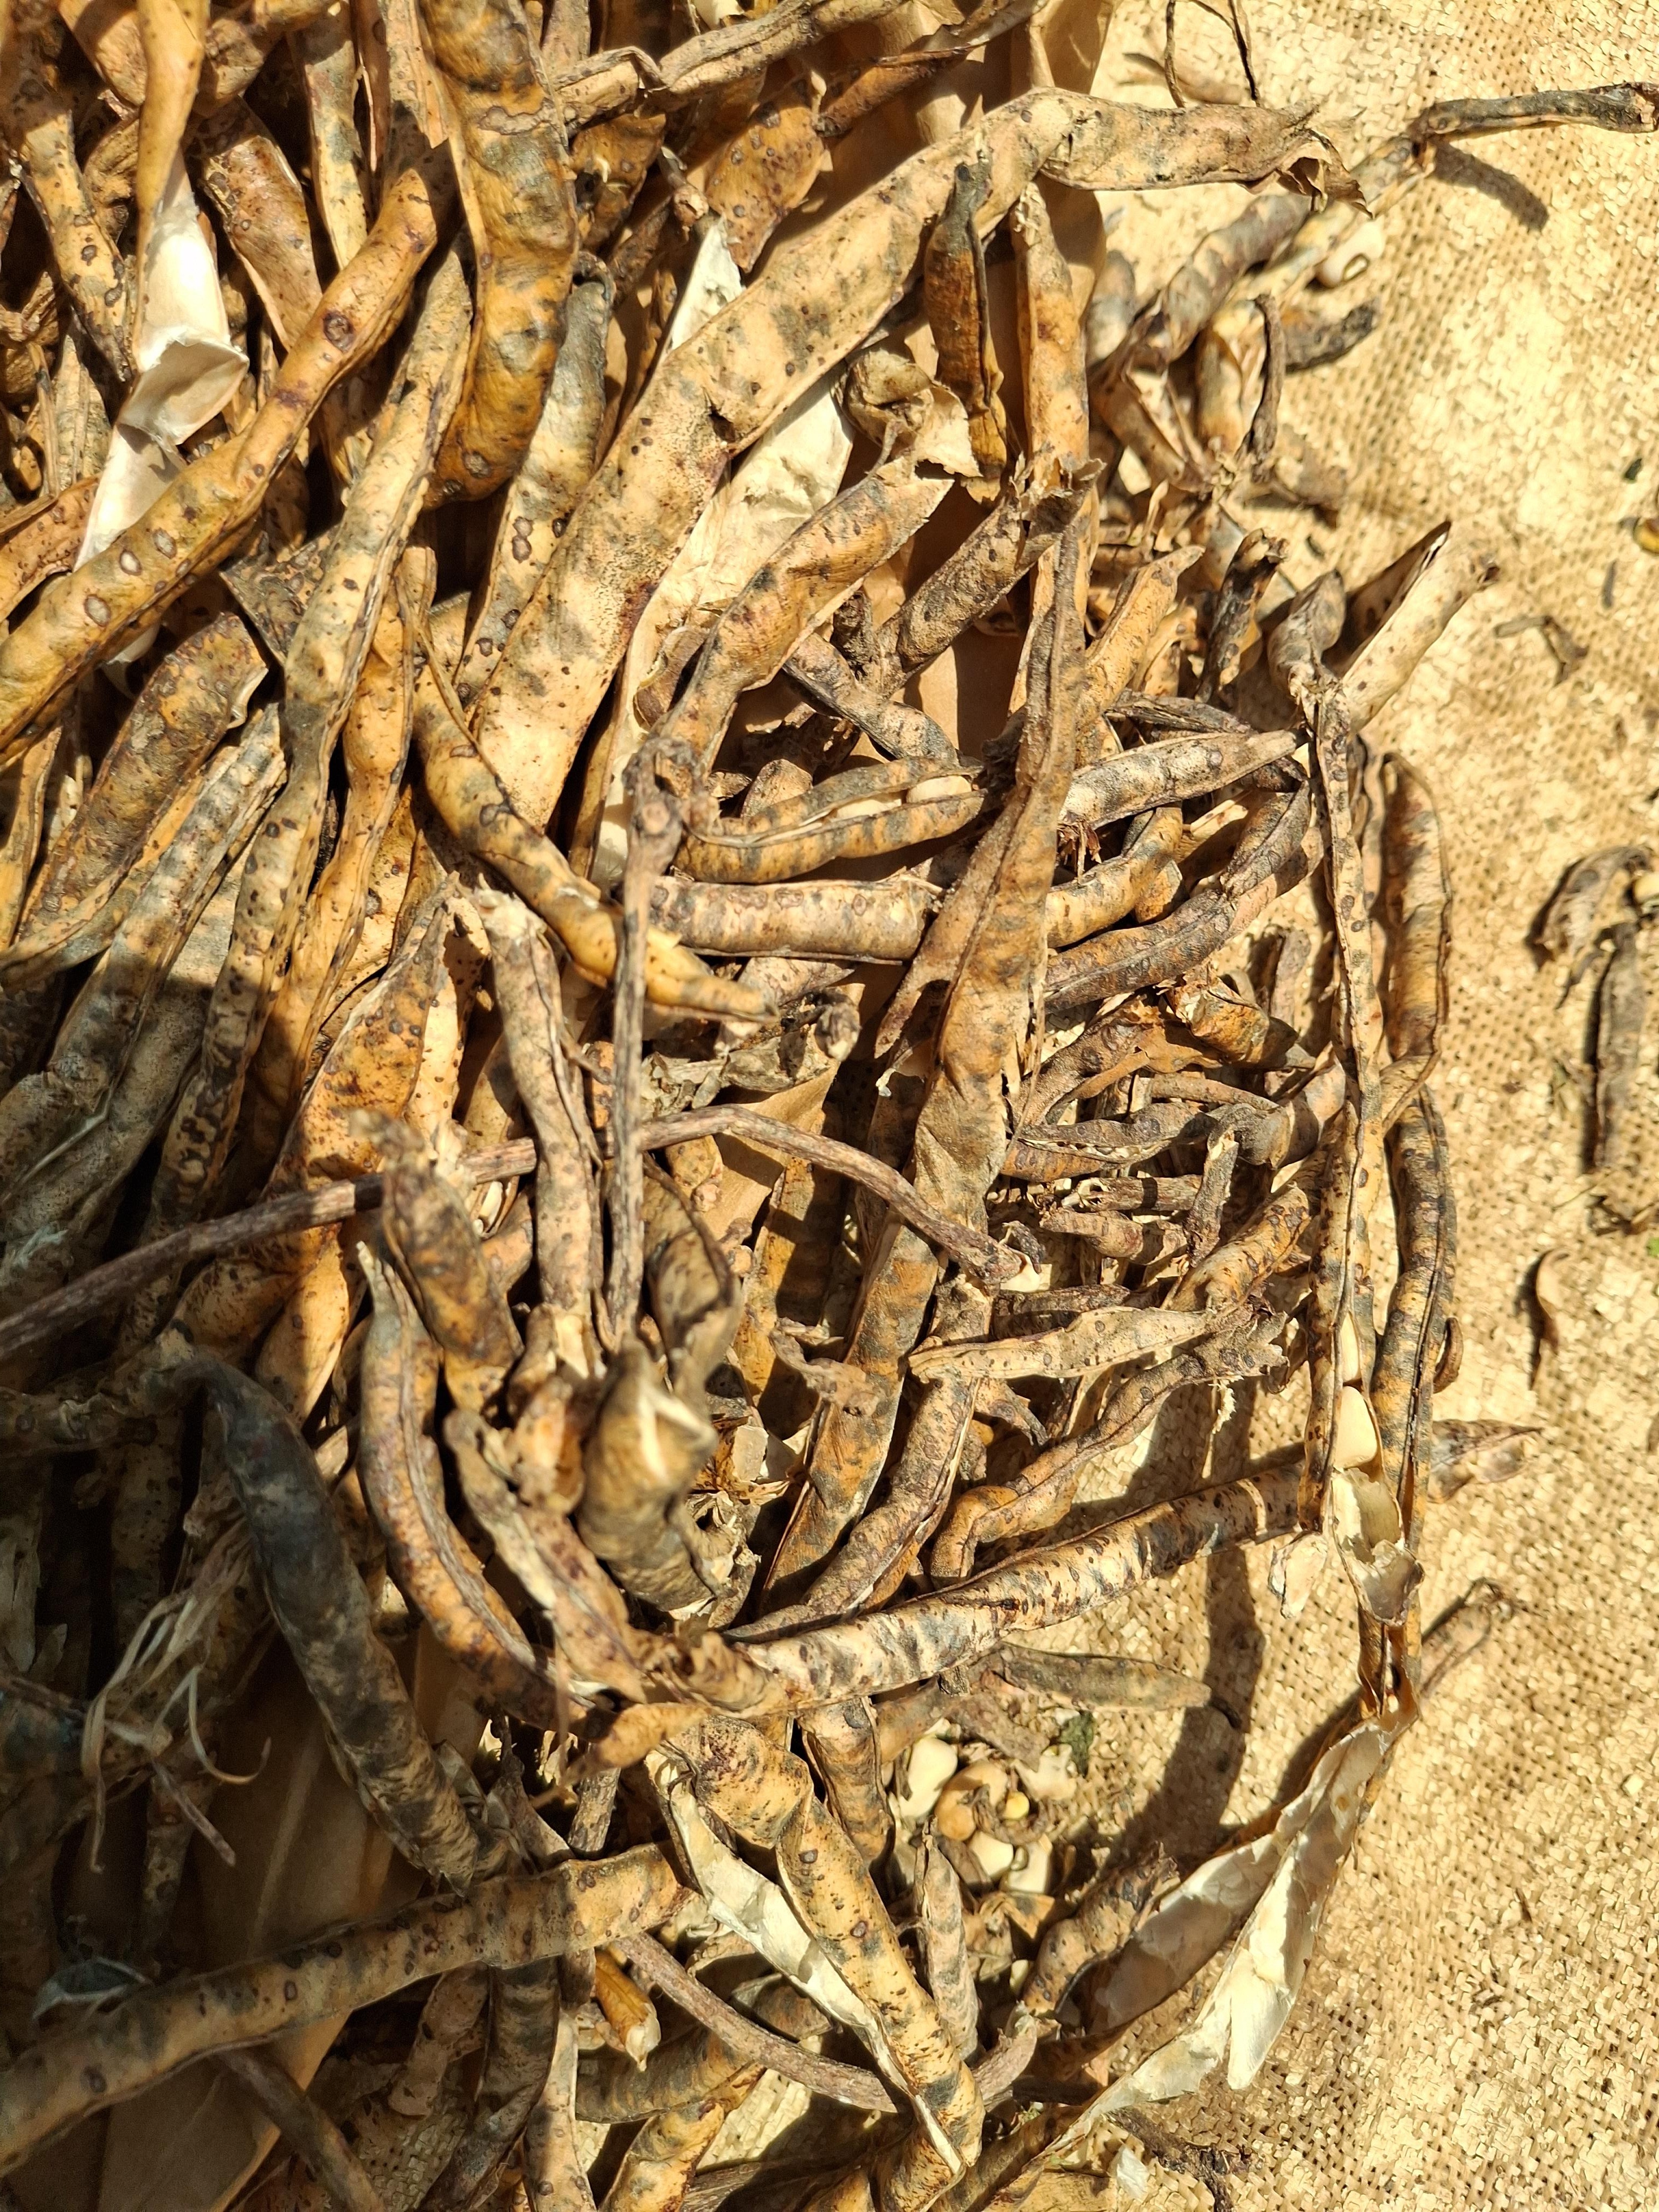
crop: cowpea
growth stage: harvest
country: Nigeria
